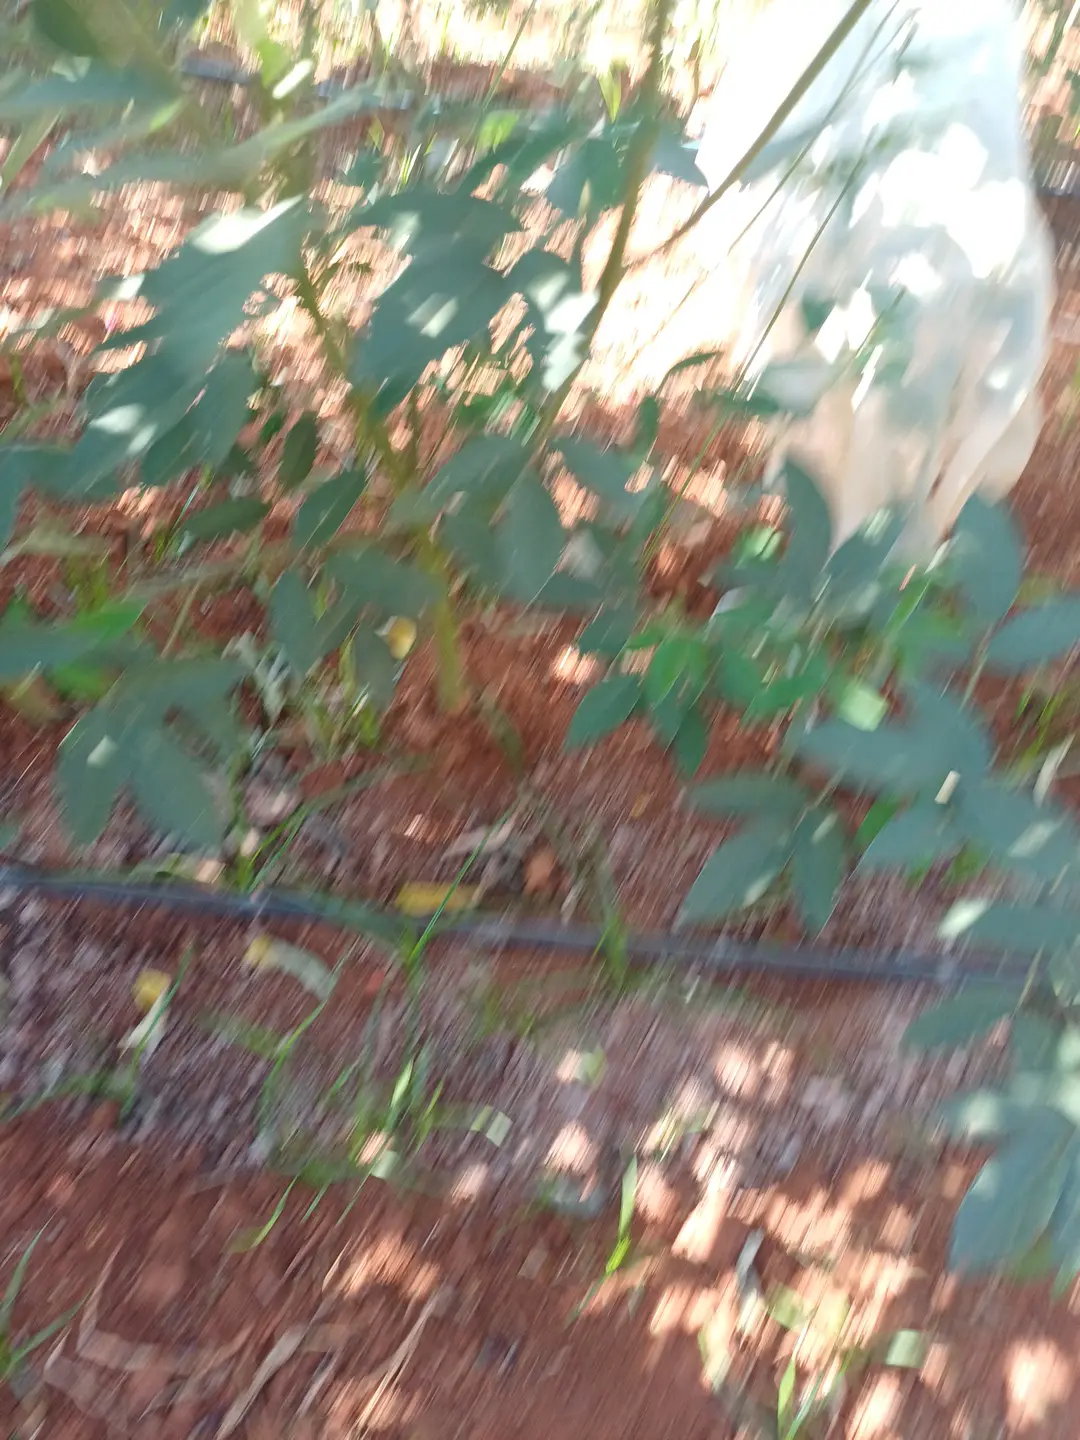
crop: pigeonpea
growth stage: development pod
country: Kenya
